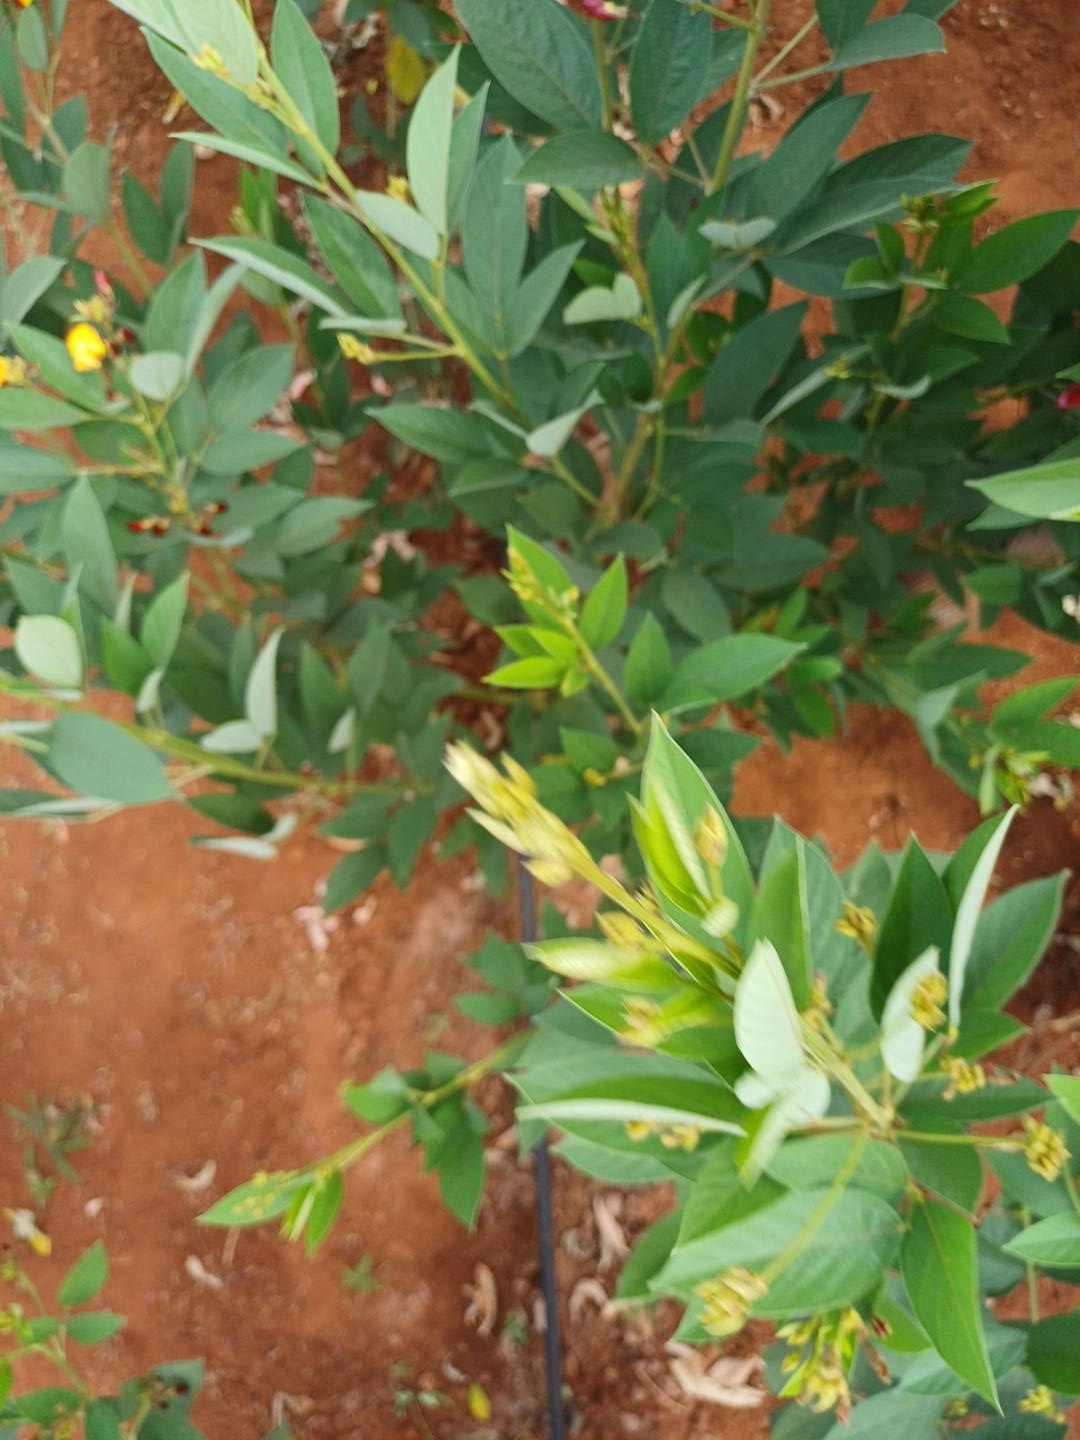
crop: pigeonpea
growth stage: development pod
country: Kenya
